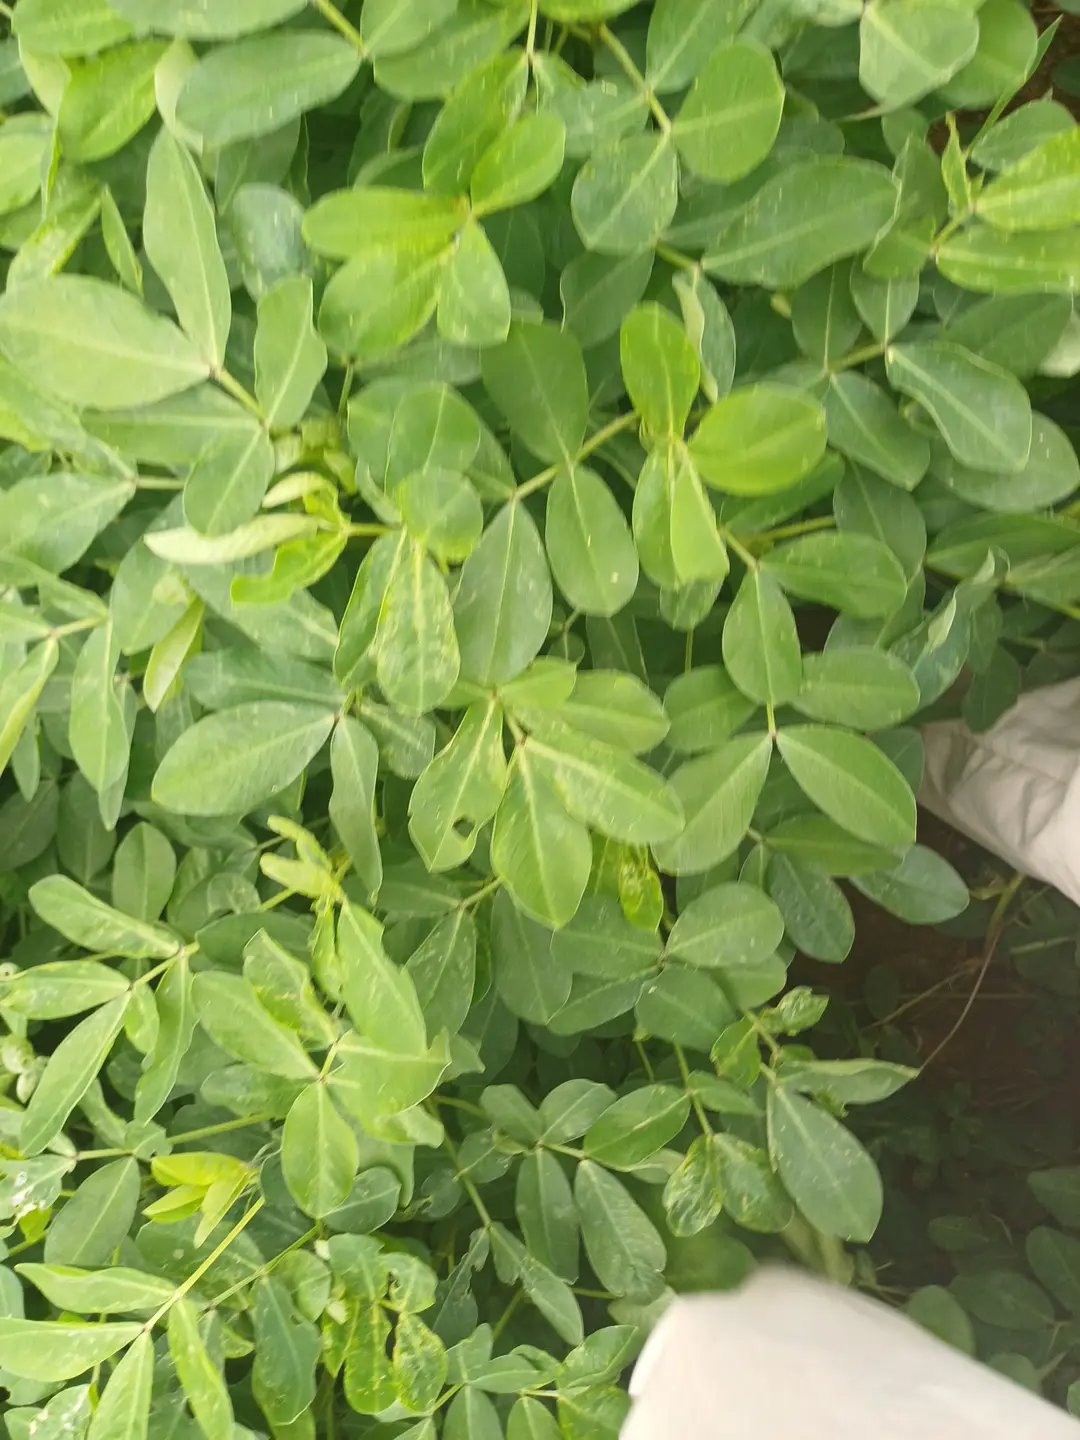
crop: groundnut
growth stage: pegging
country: Kenya
